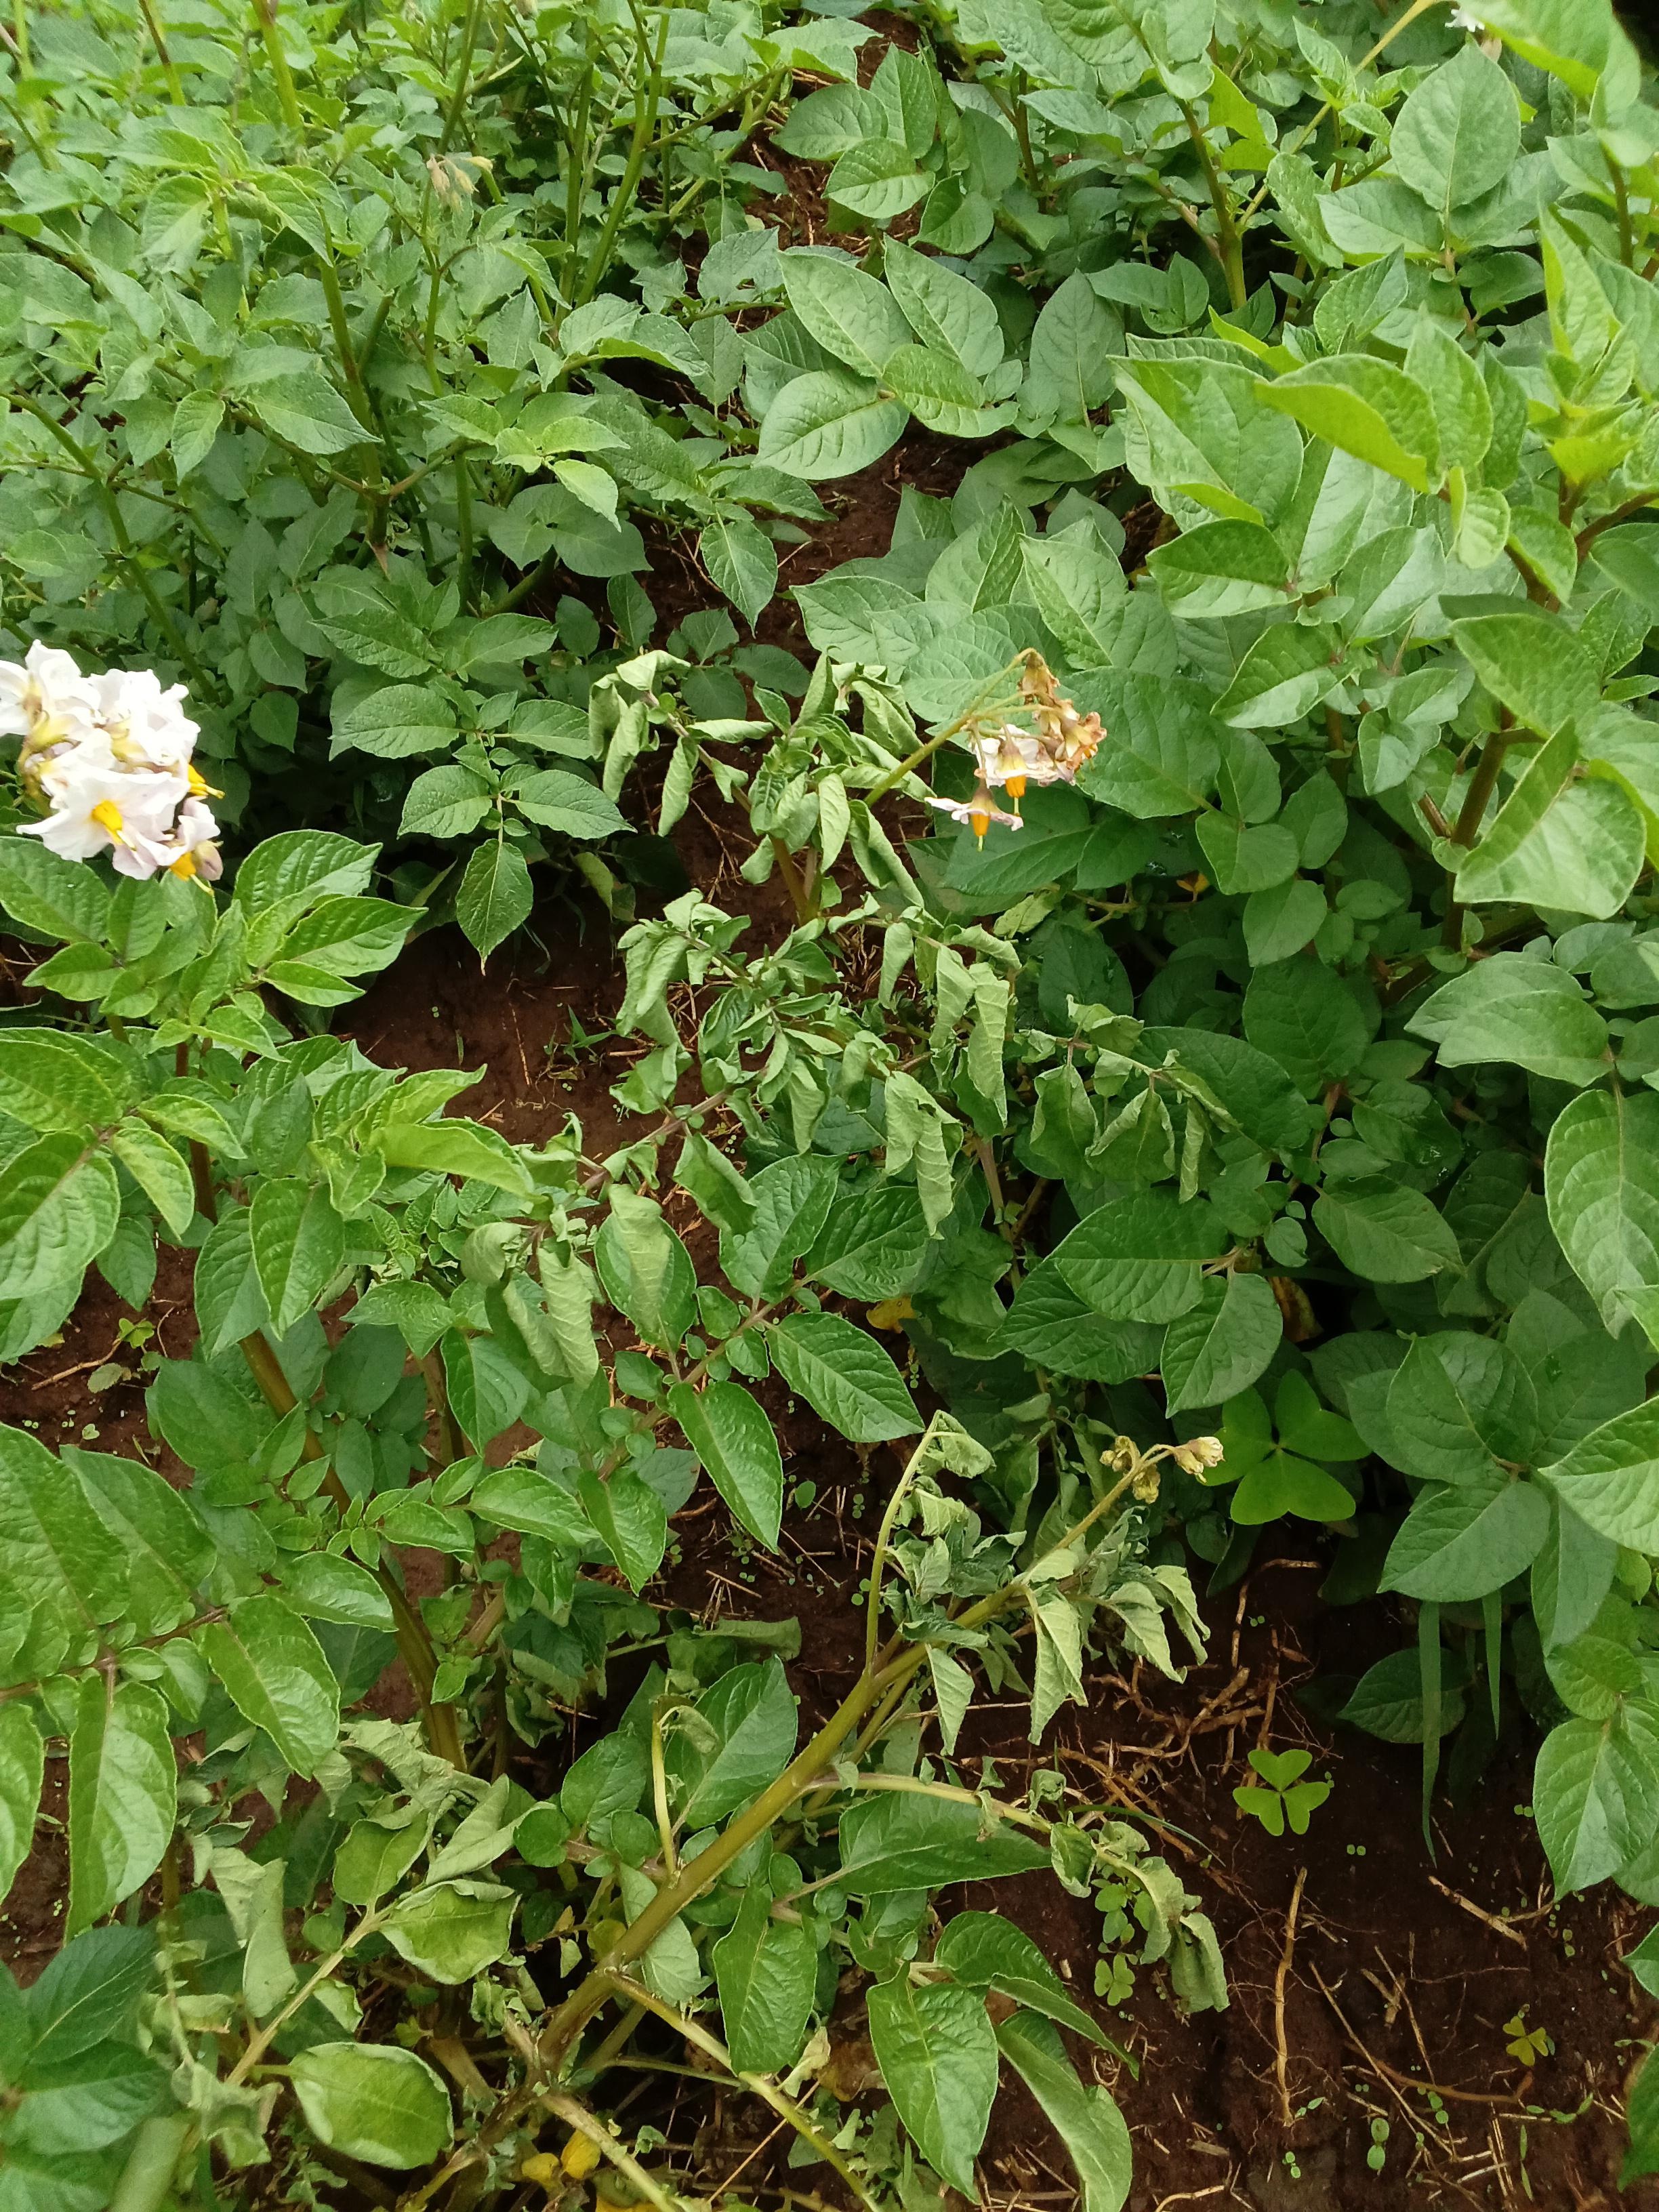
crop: potato
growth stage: flowering
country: Kenya
